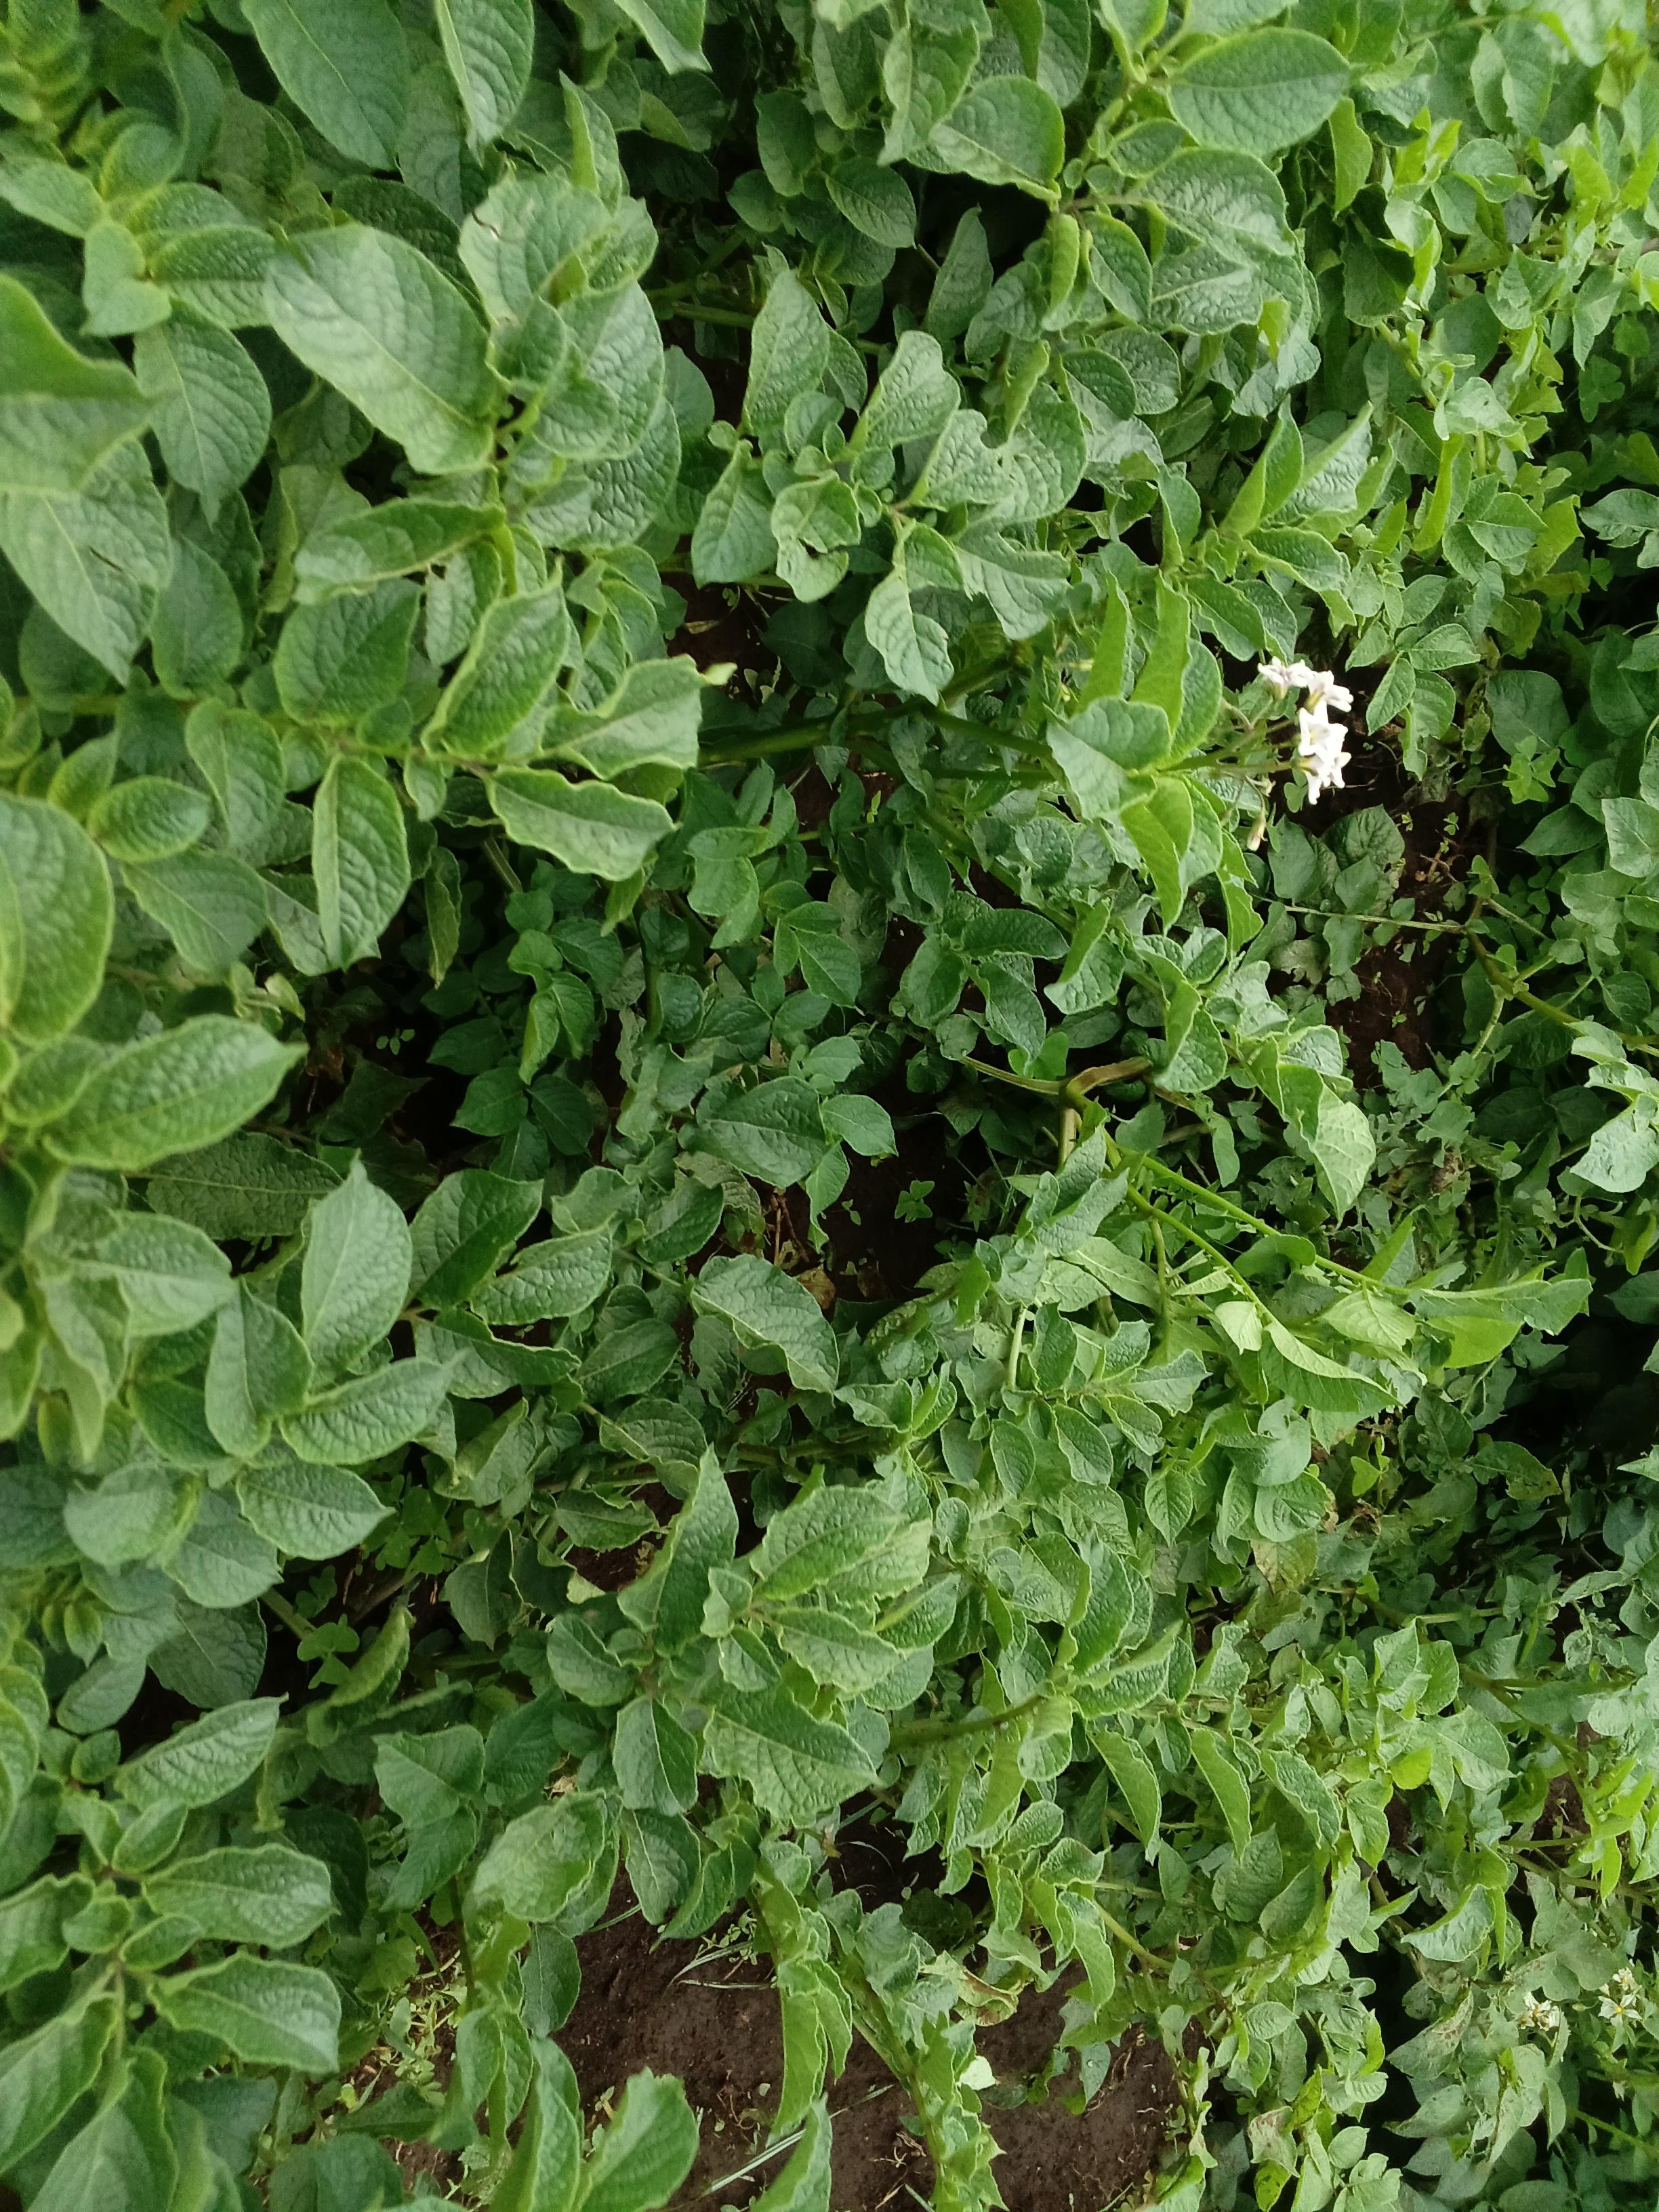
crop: potato
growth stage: flowering
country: Kenya
